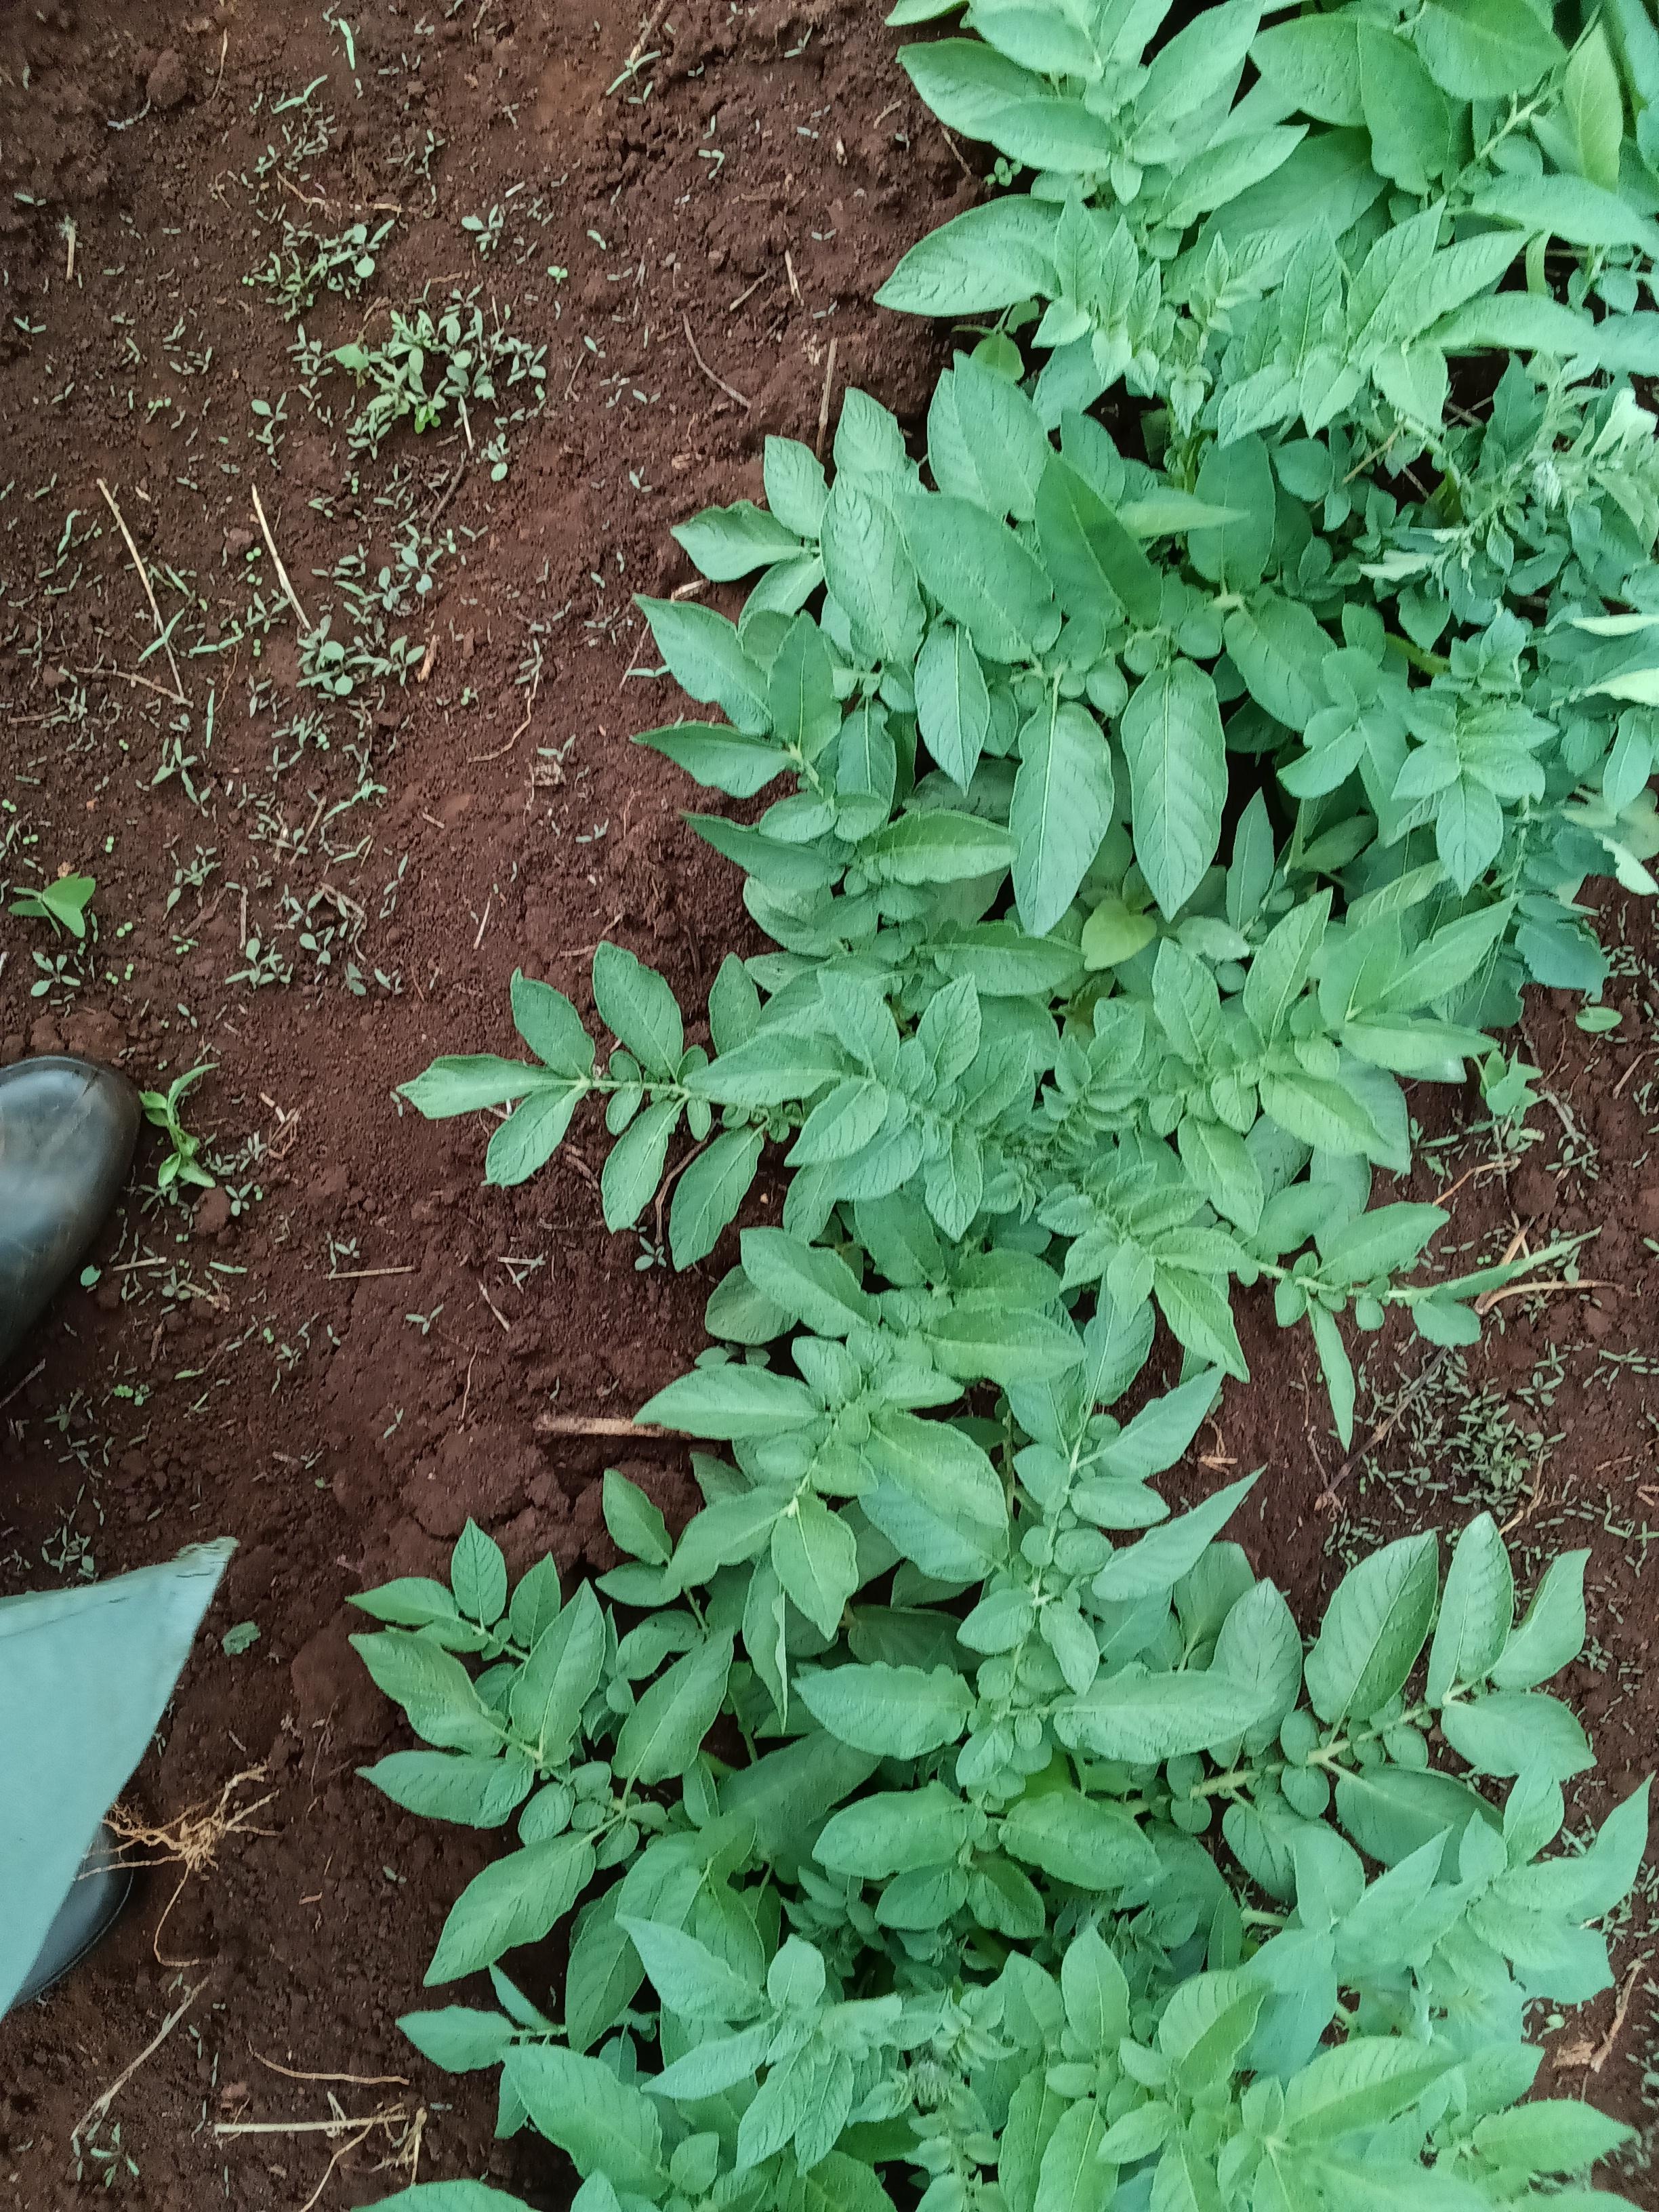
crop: potato
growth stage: vegetative
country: Kenya
